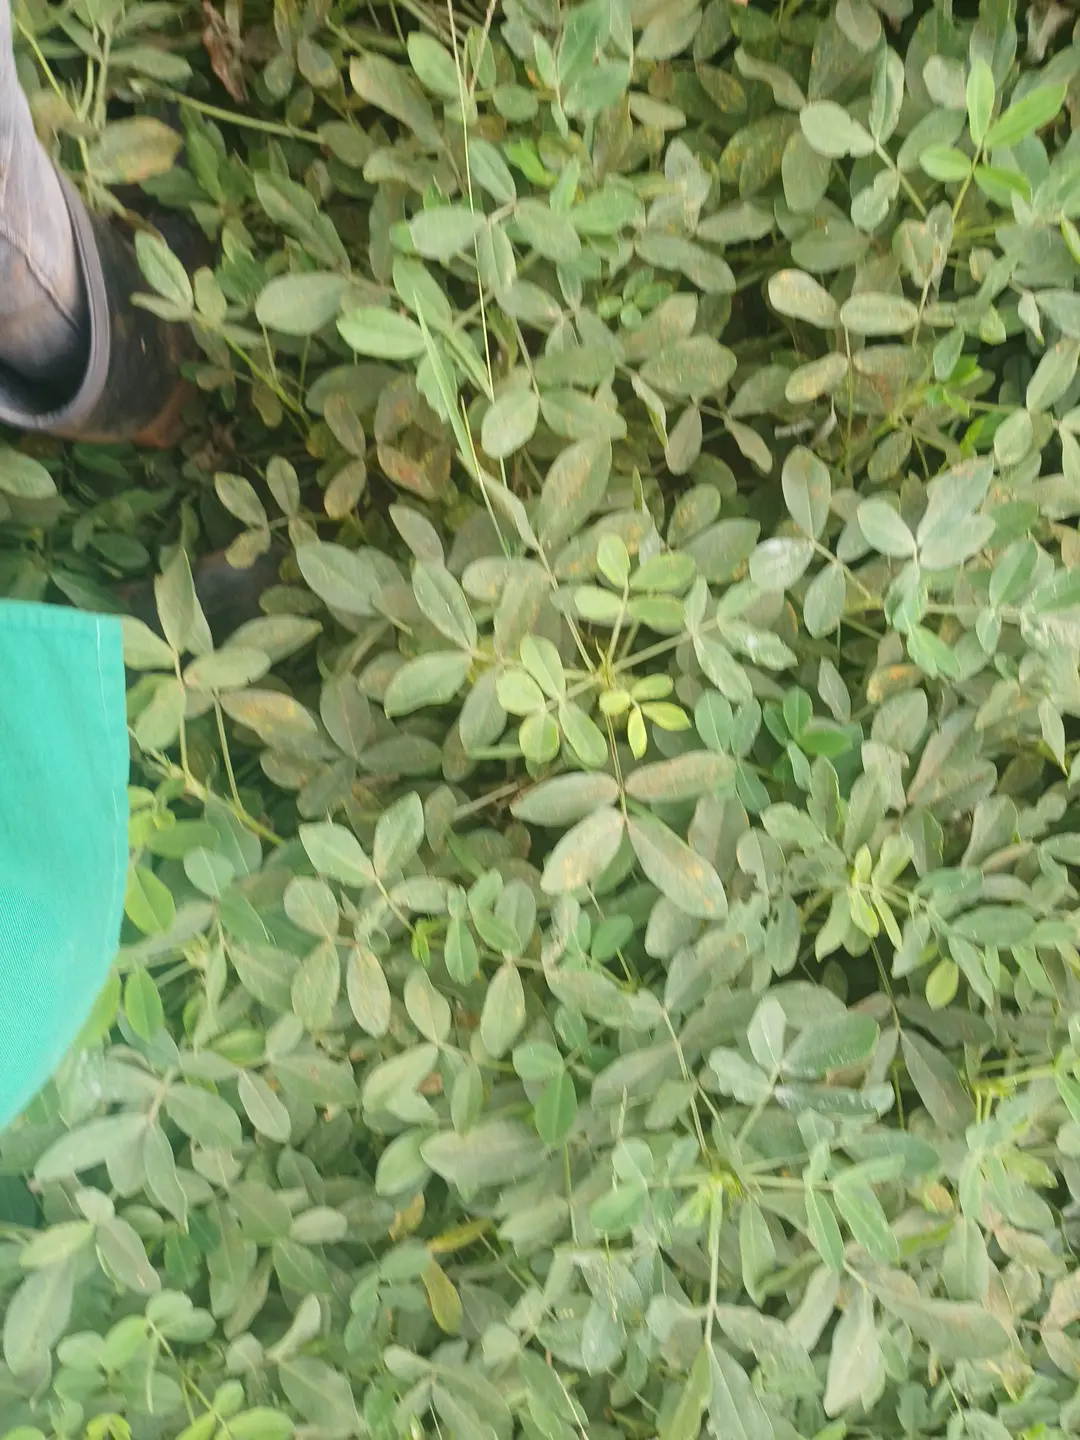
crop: groundnut
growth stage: pegging
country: Kenya
